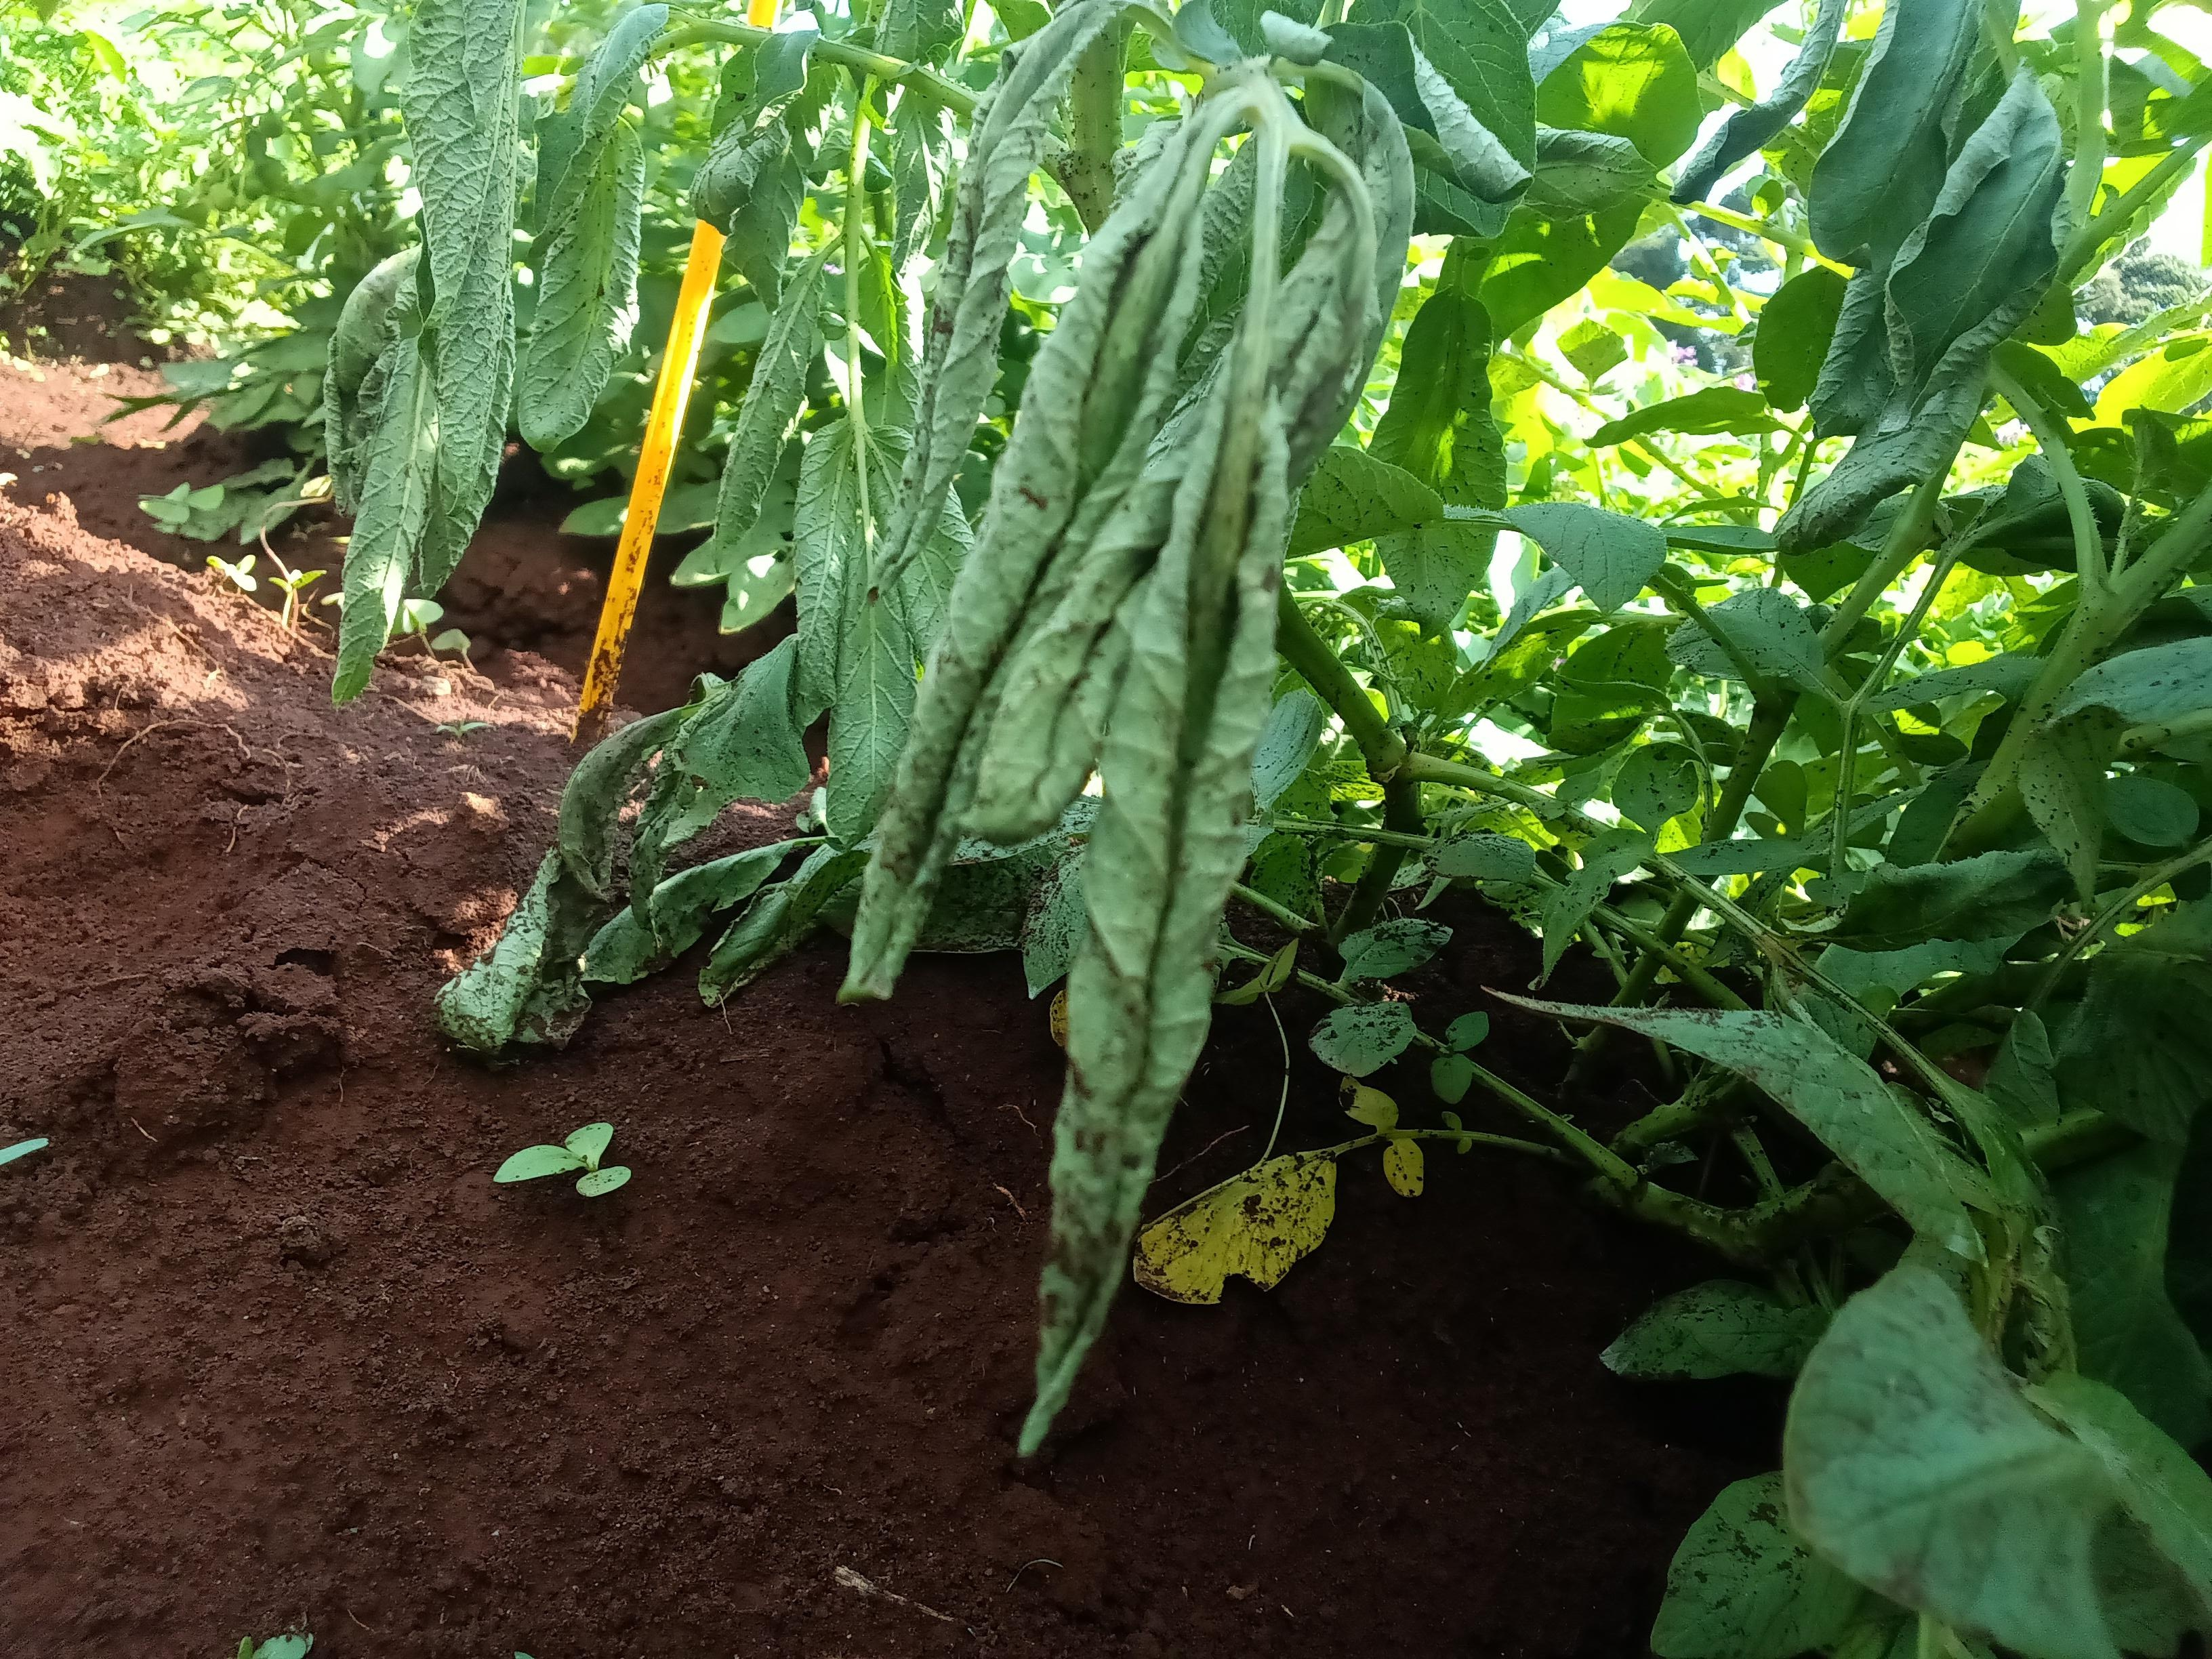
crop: potato
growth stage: flowering
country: Kenya
